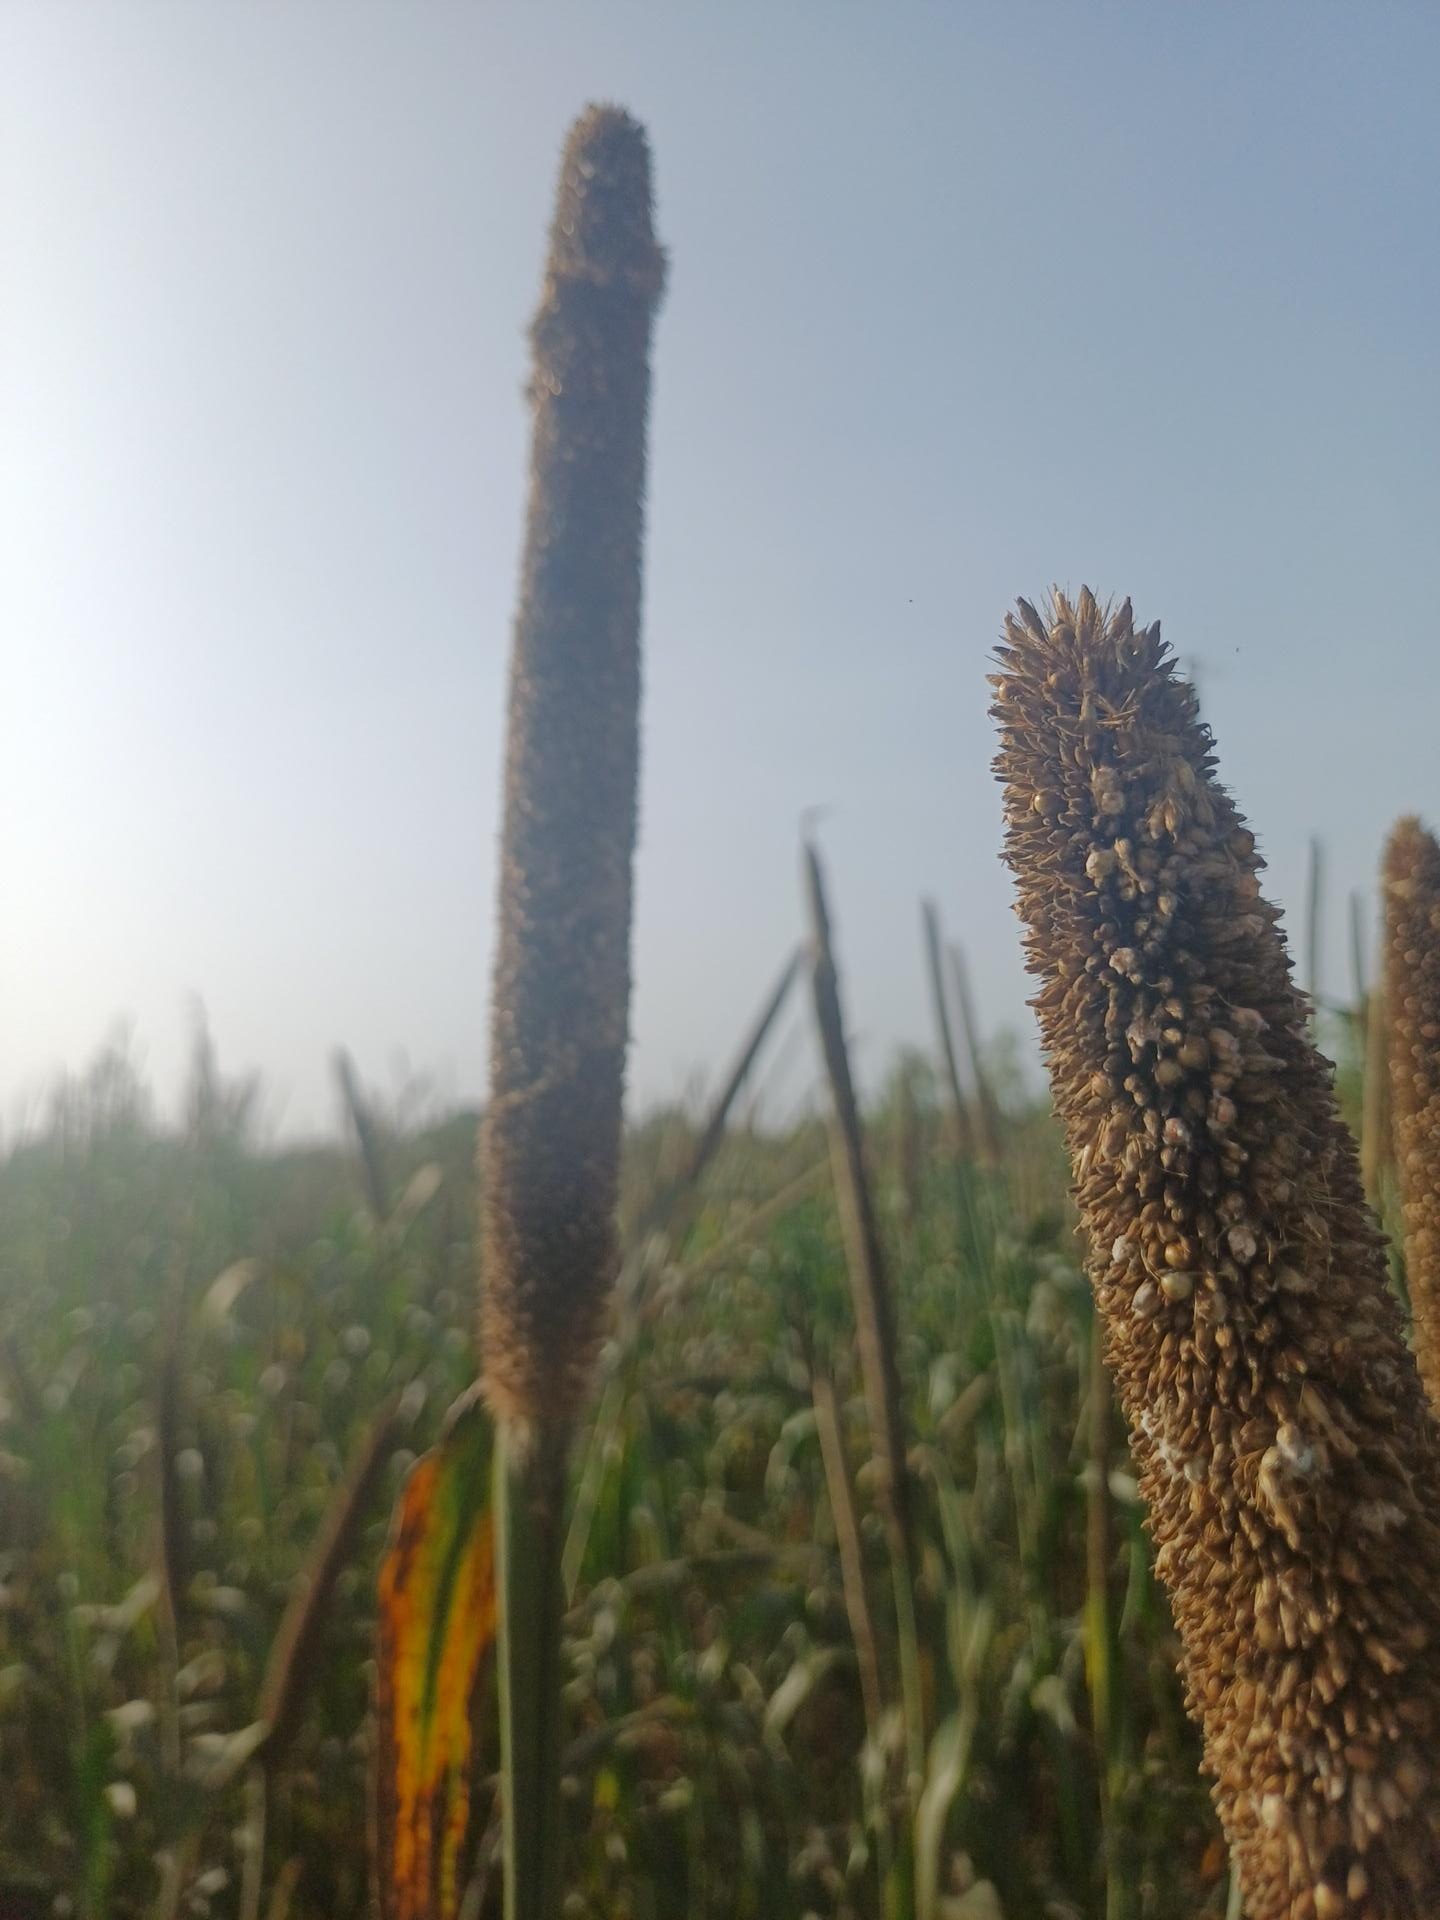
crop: pearl millet
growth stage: filling grain
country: Senegal
